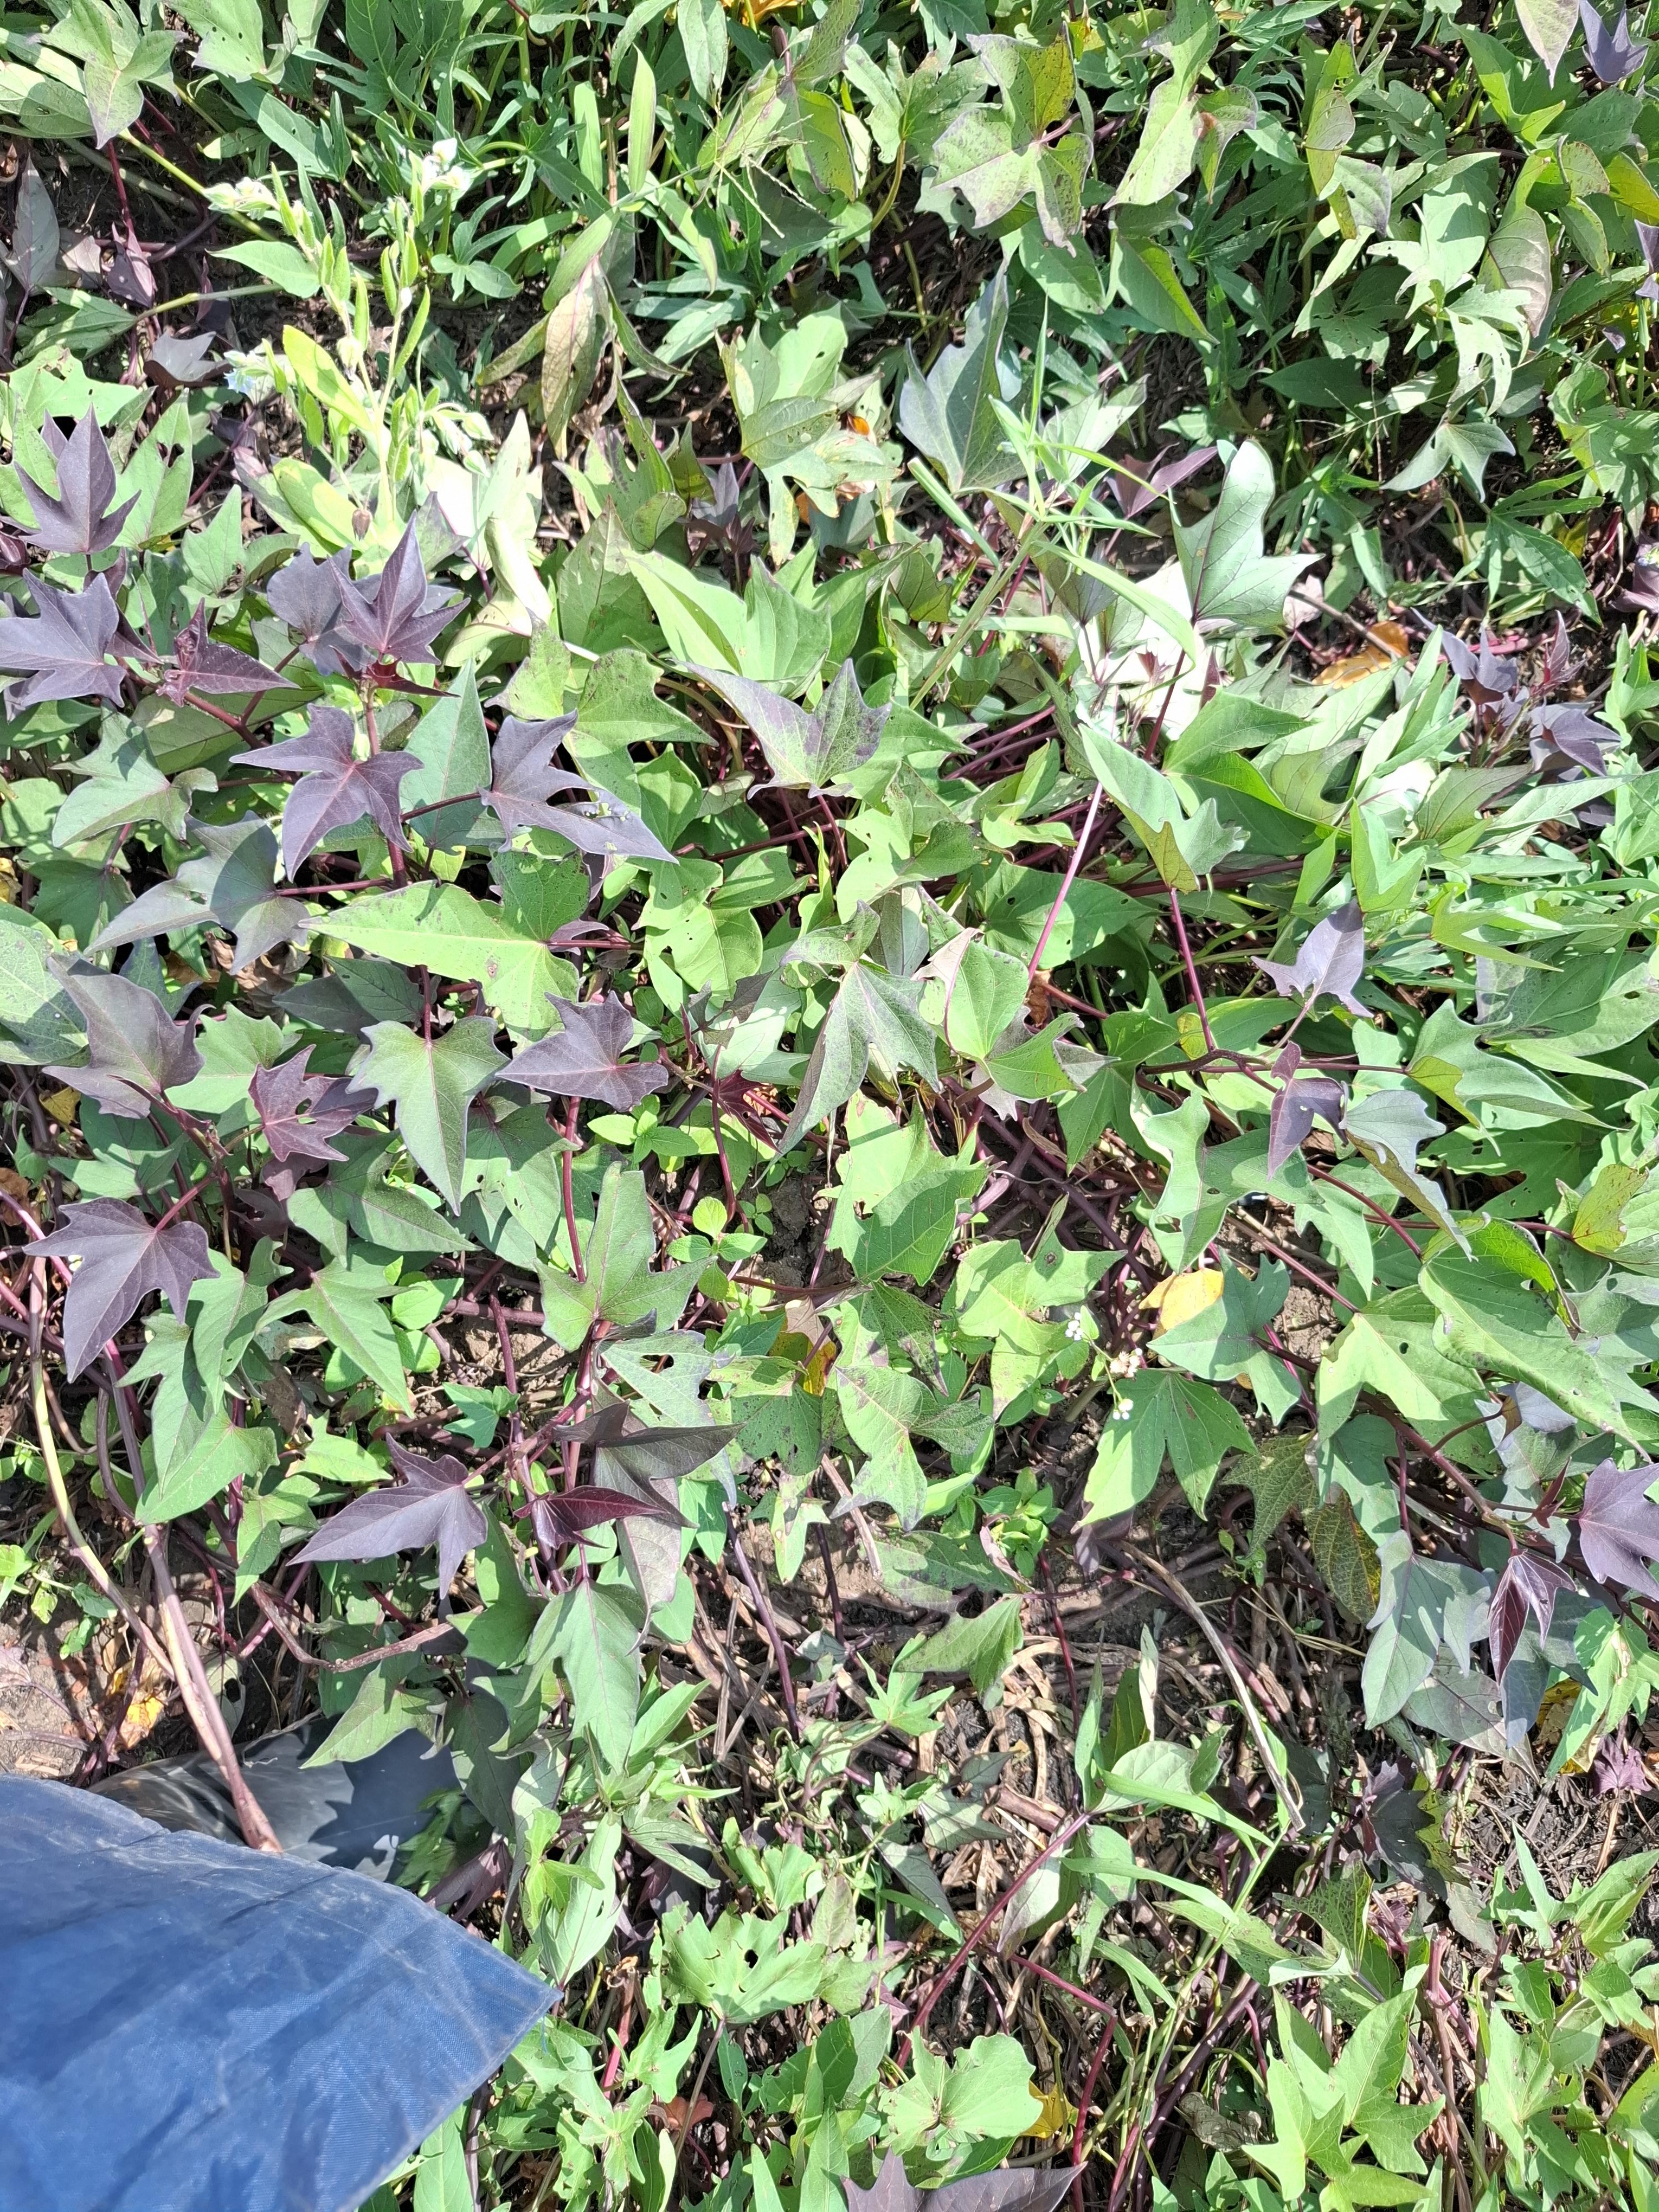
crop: sweet potato
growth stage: flowering
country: Tanzania
